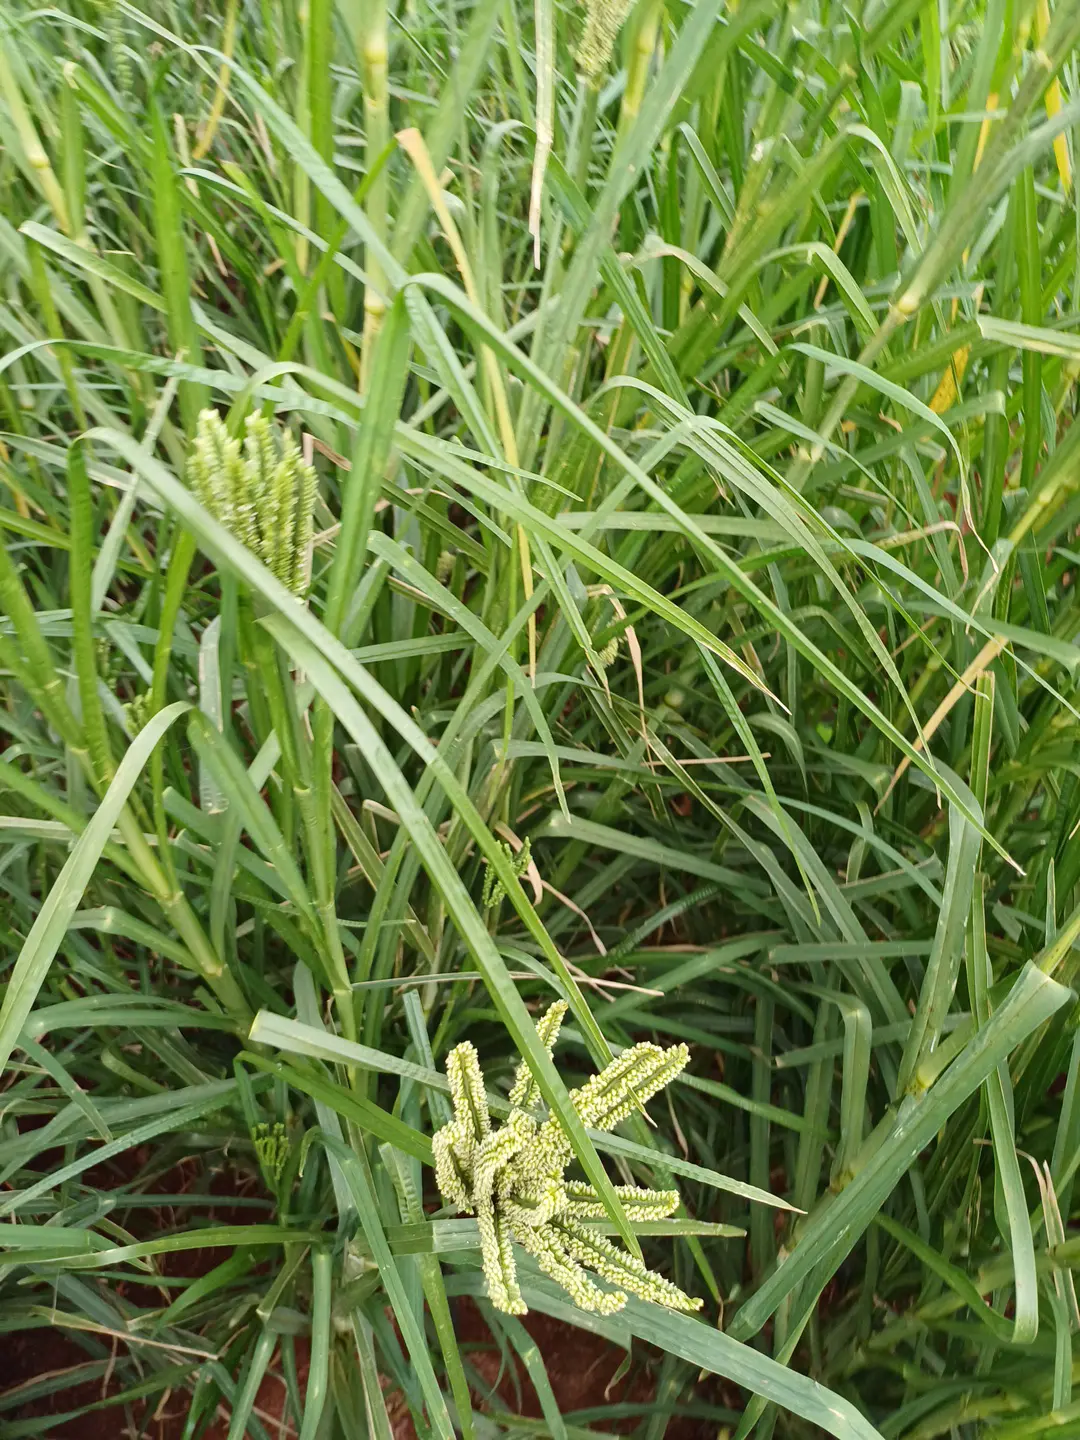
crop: finger millet
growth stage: filling grain
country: Kenya
